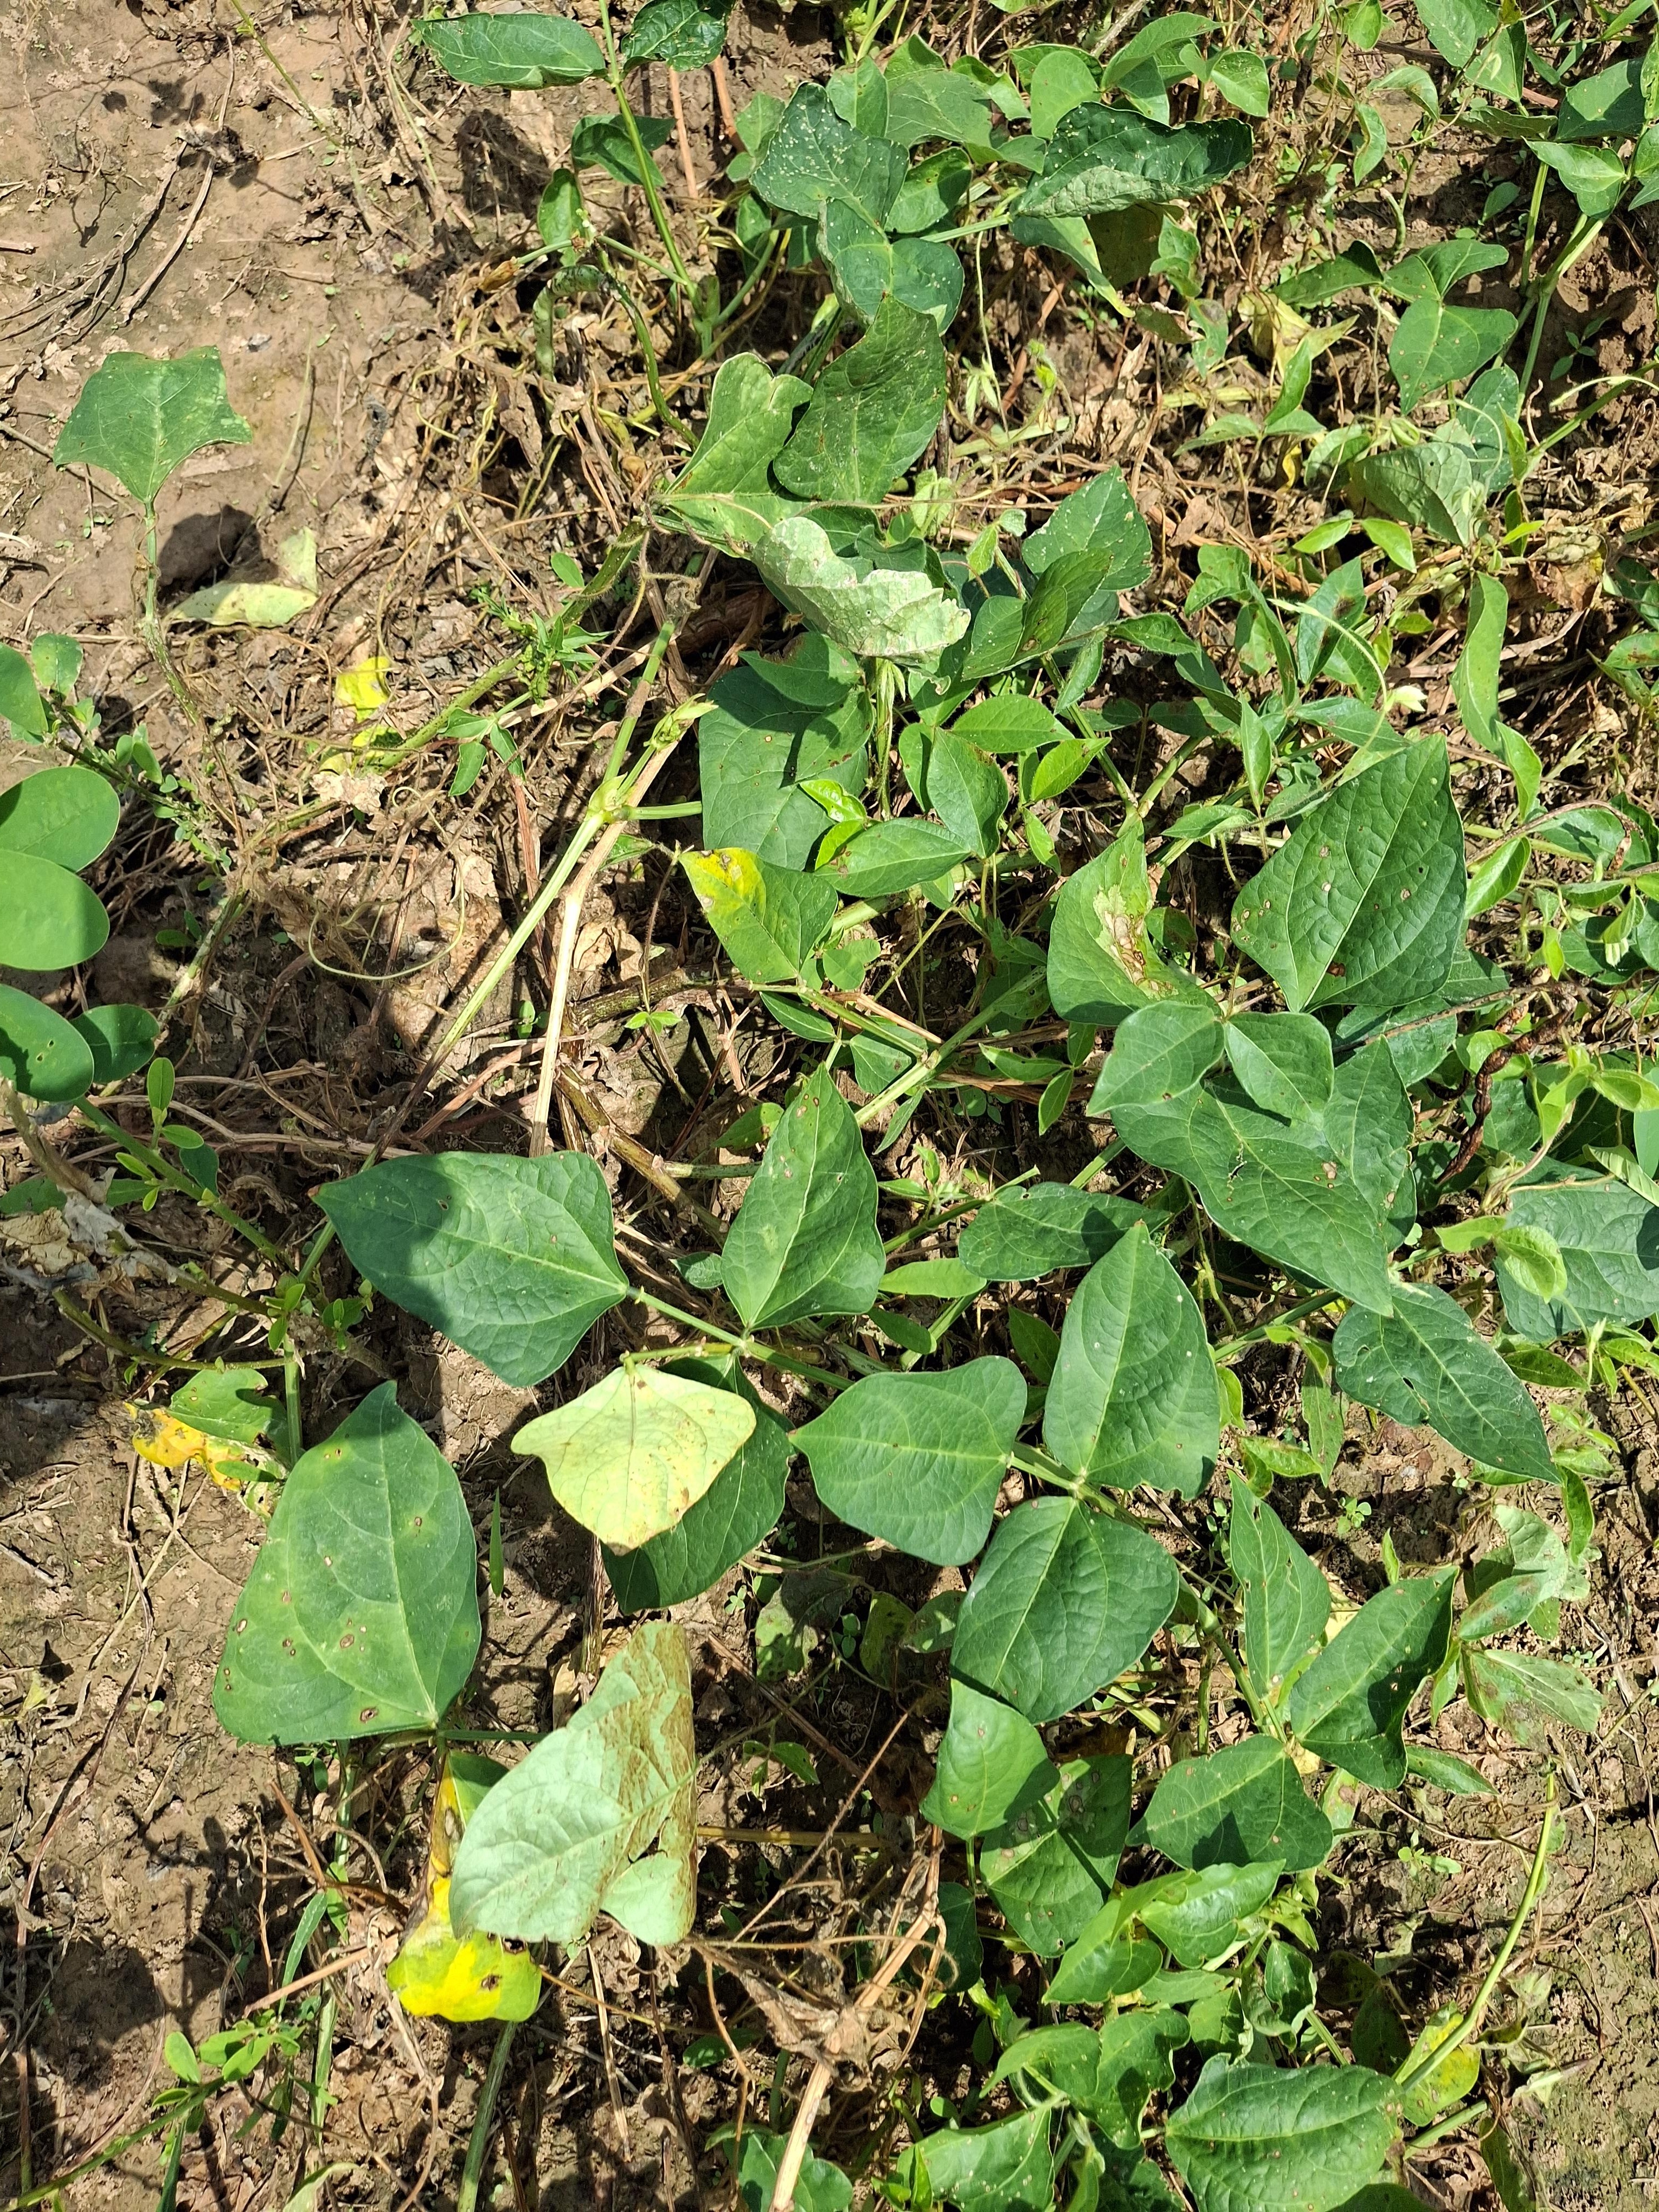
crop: cowpea
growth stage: development pod
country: Nigeria
